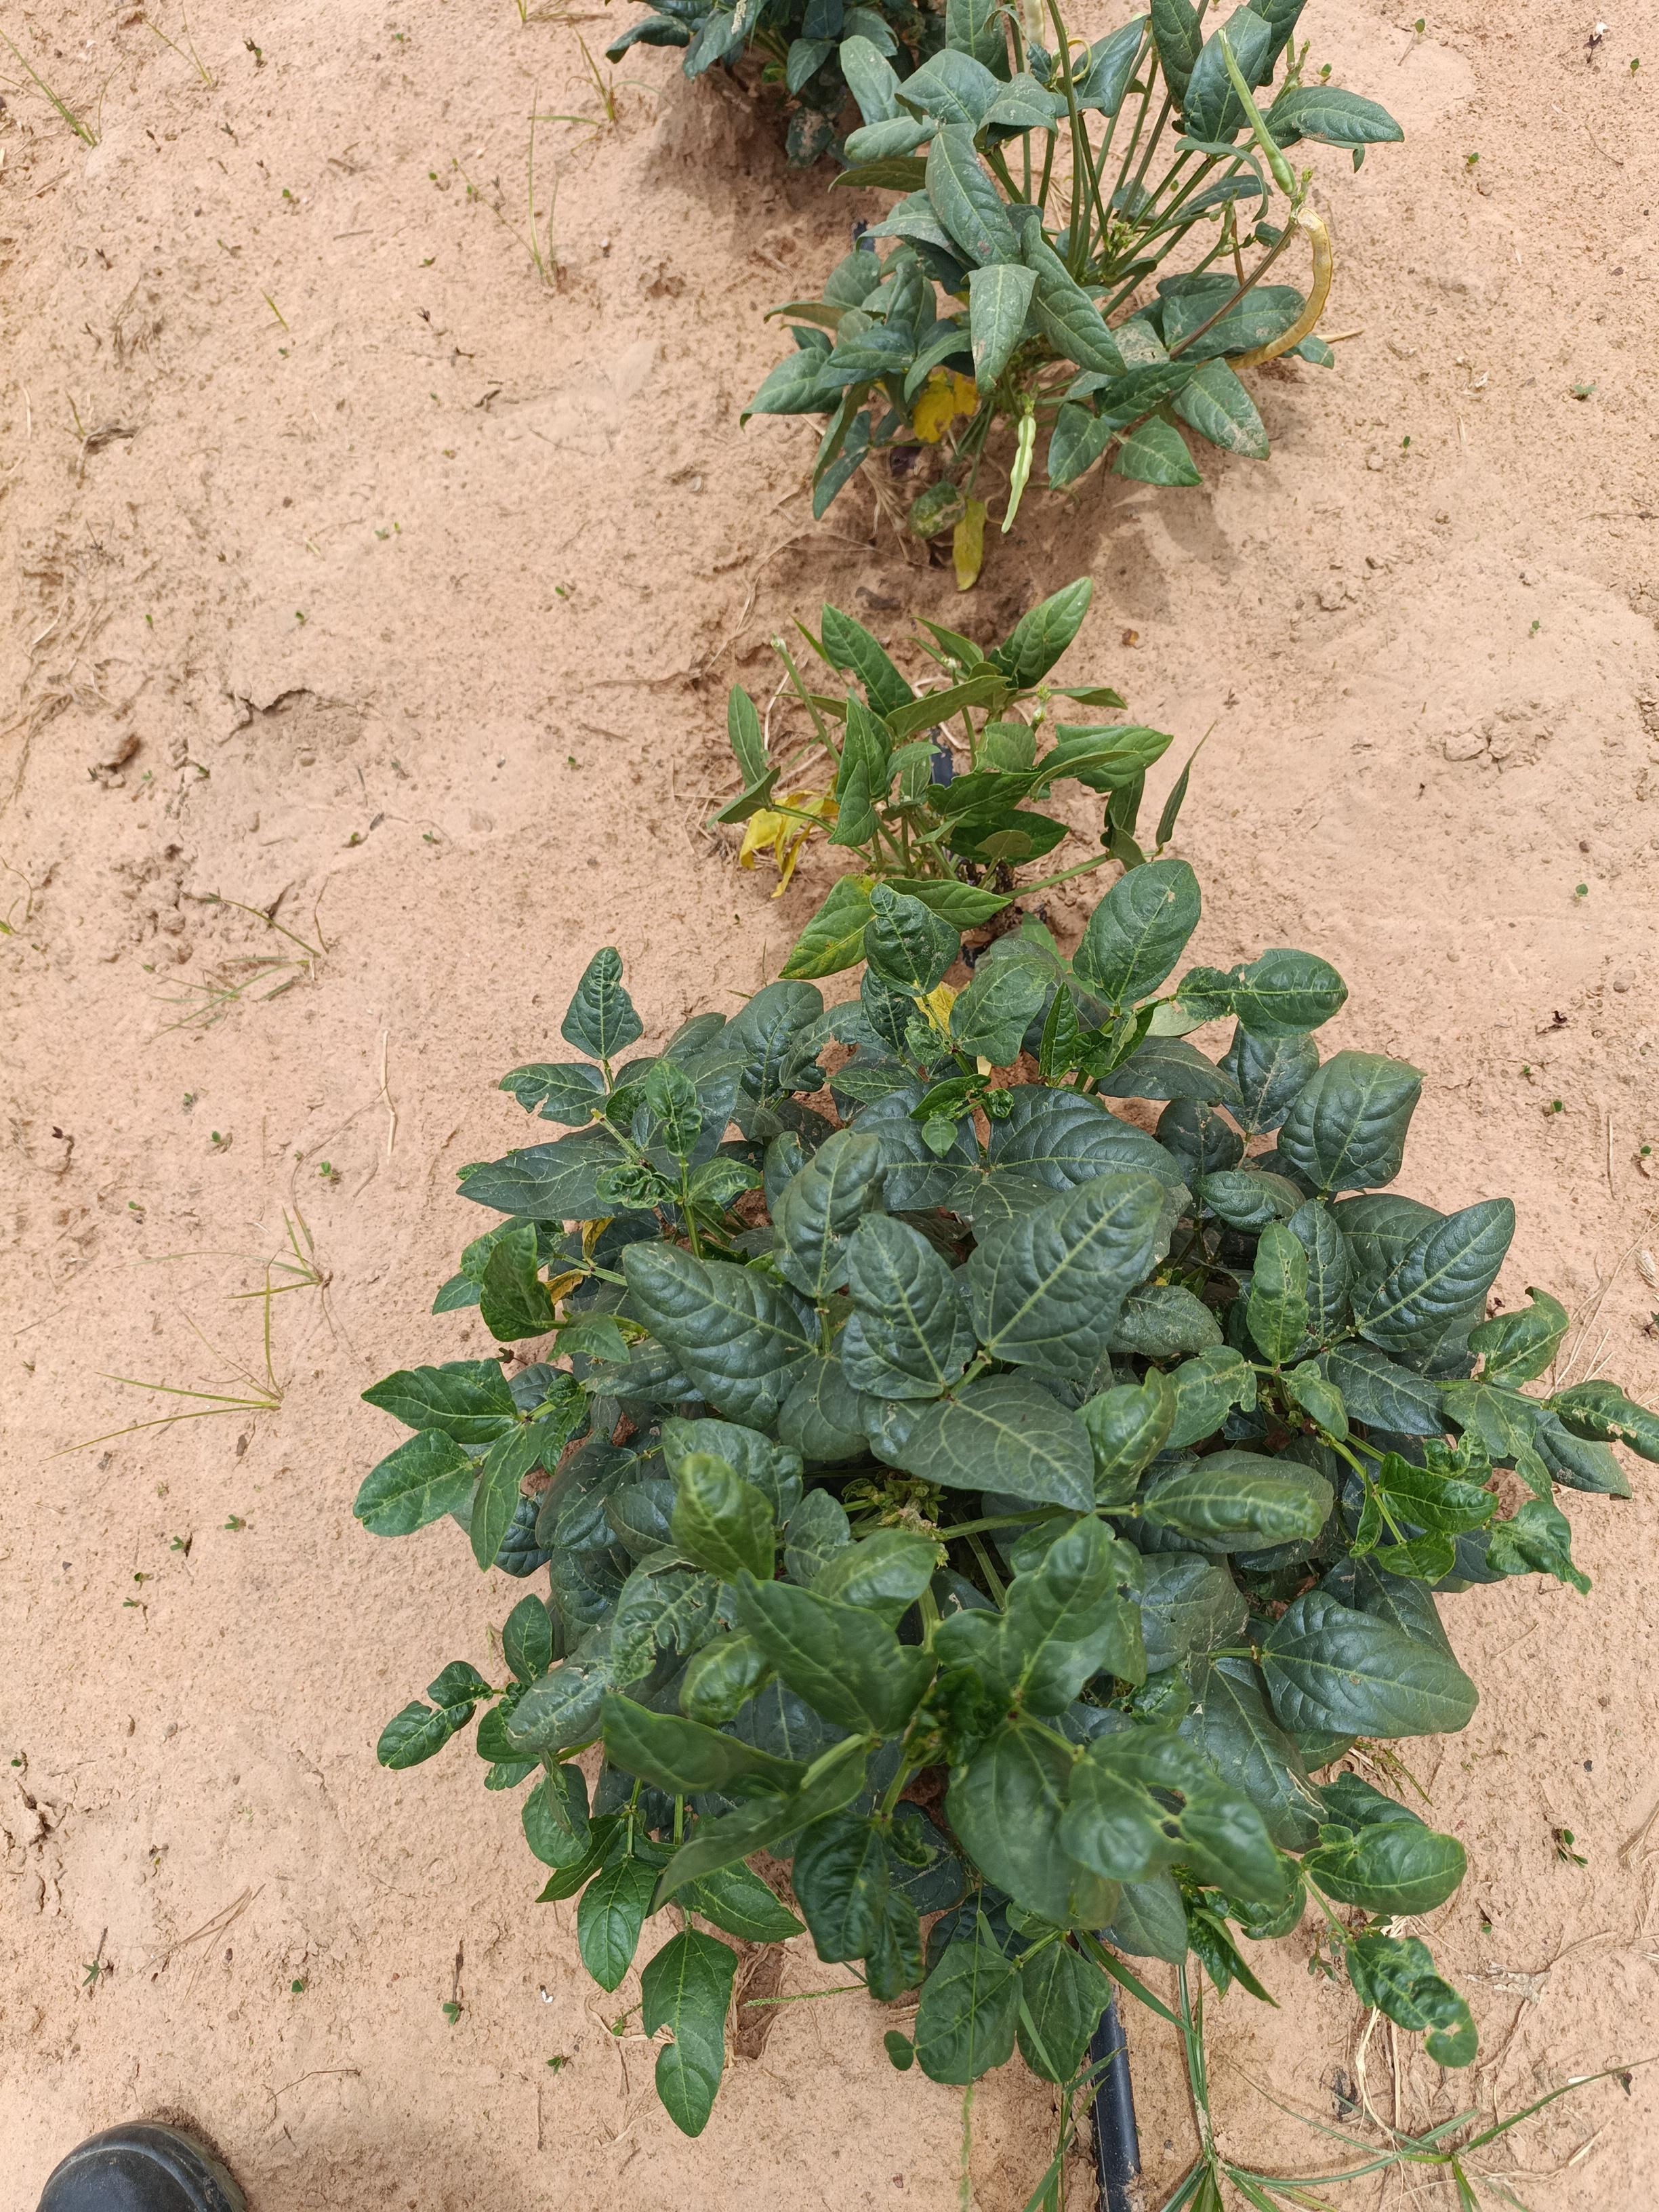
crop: cowpea
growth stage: flowering
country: Nigeria
